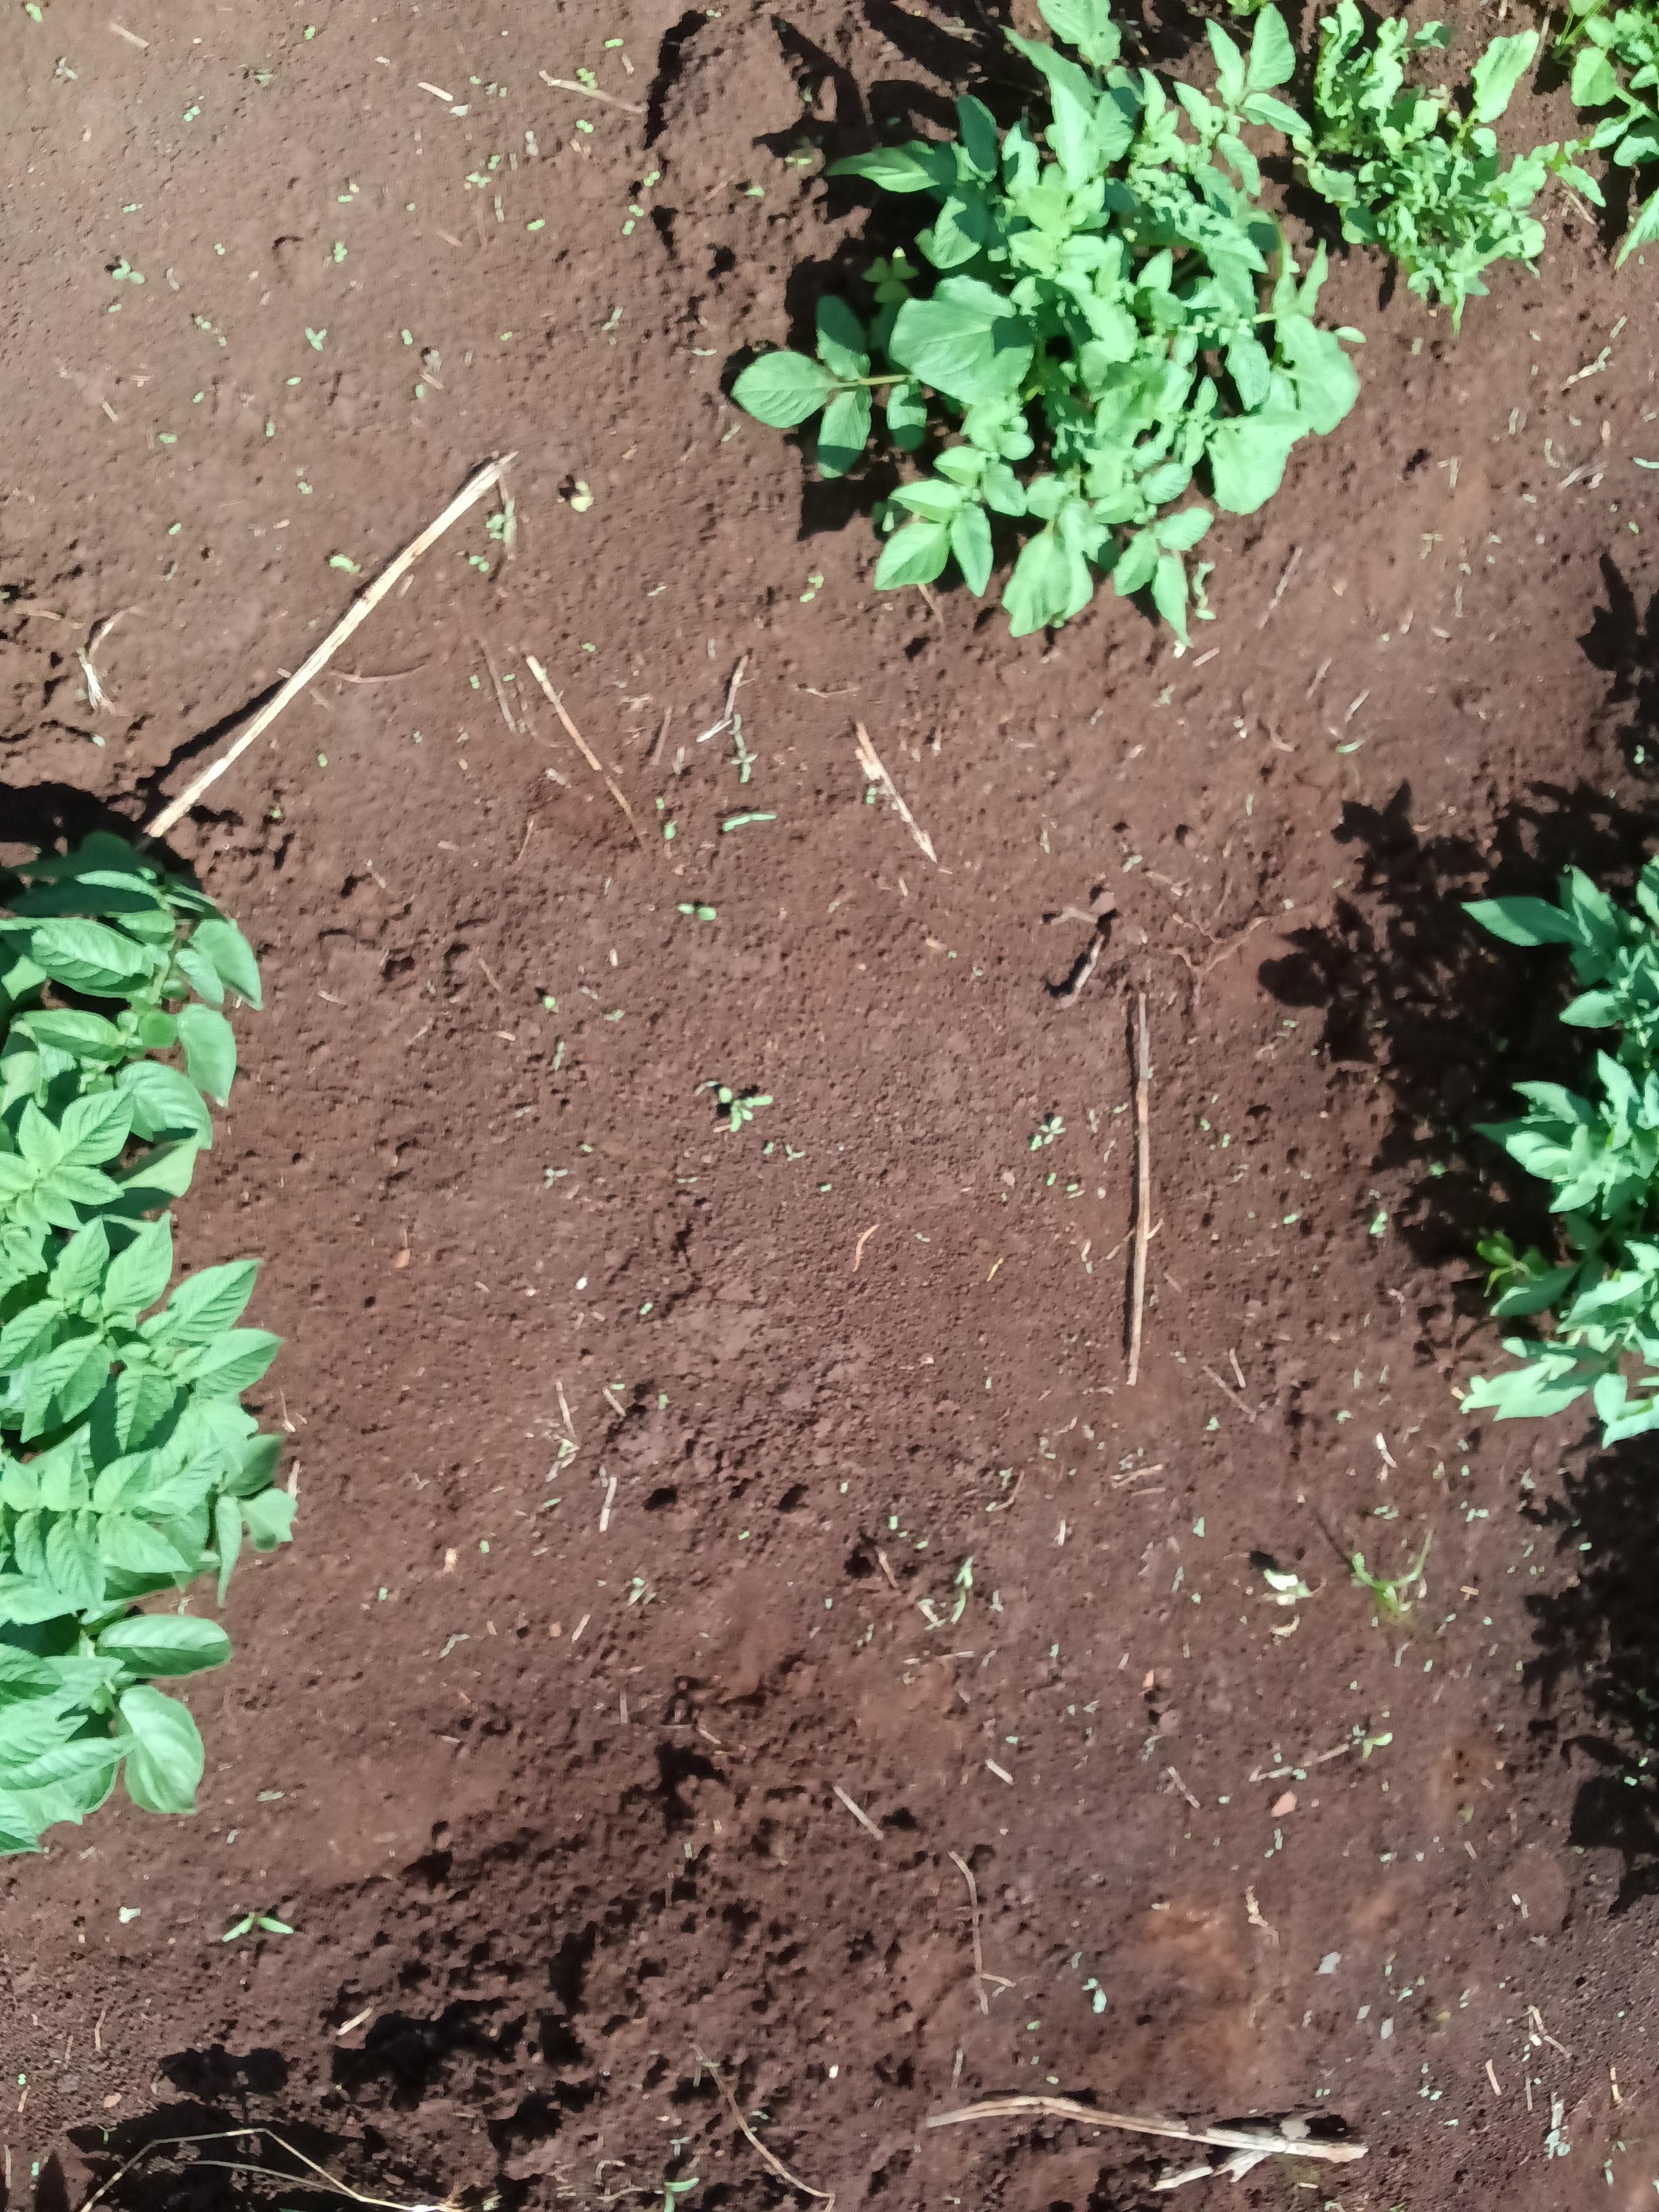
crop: potato
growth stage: vegetative
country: Kenya
